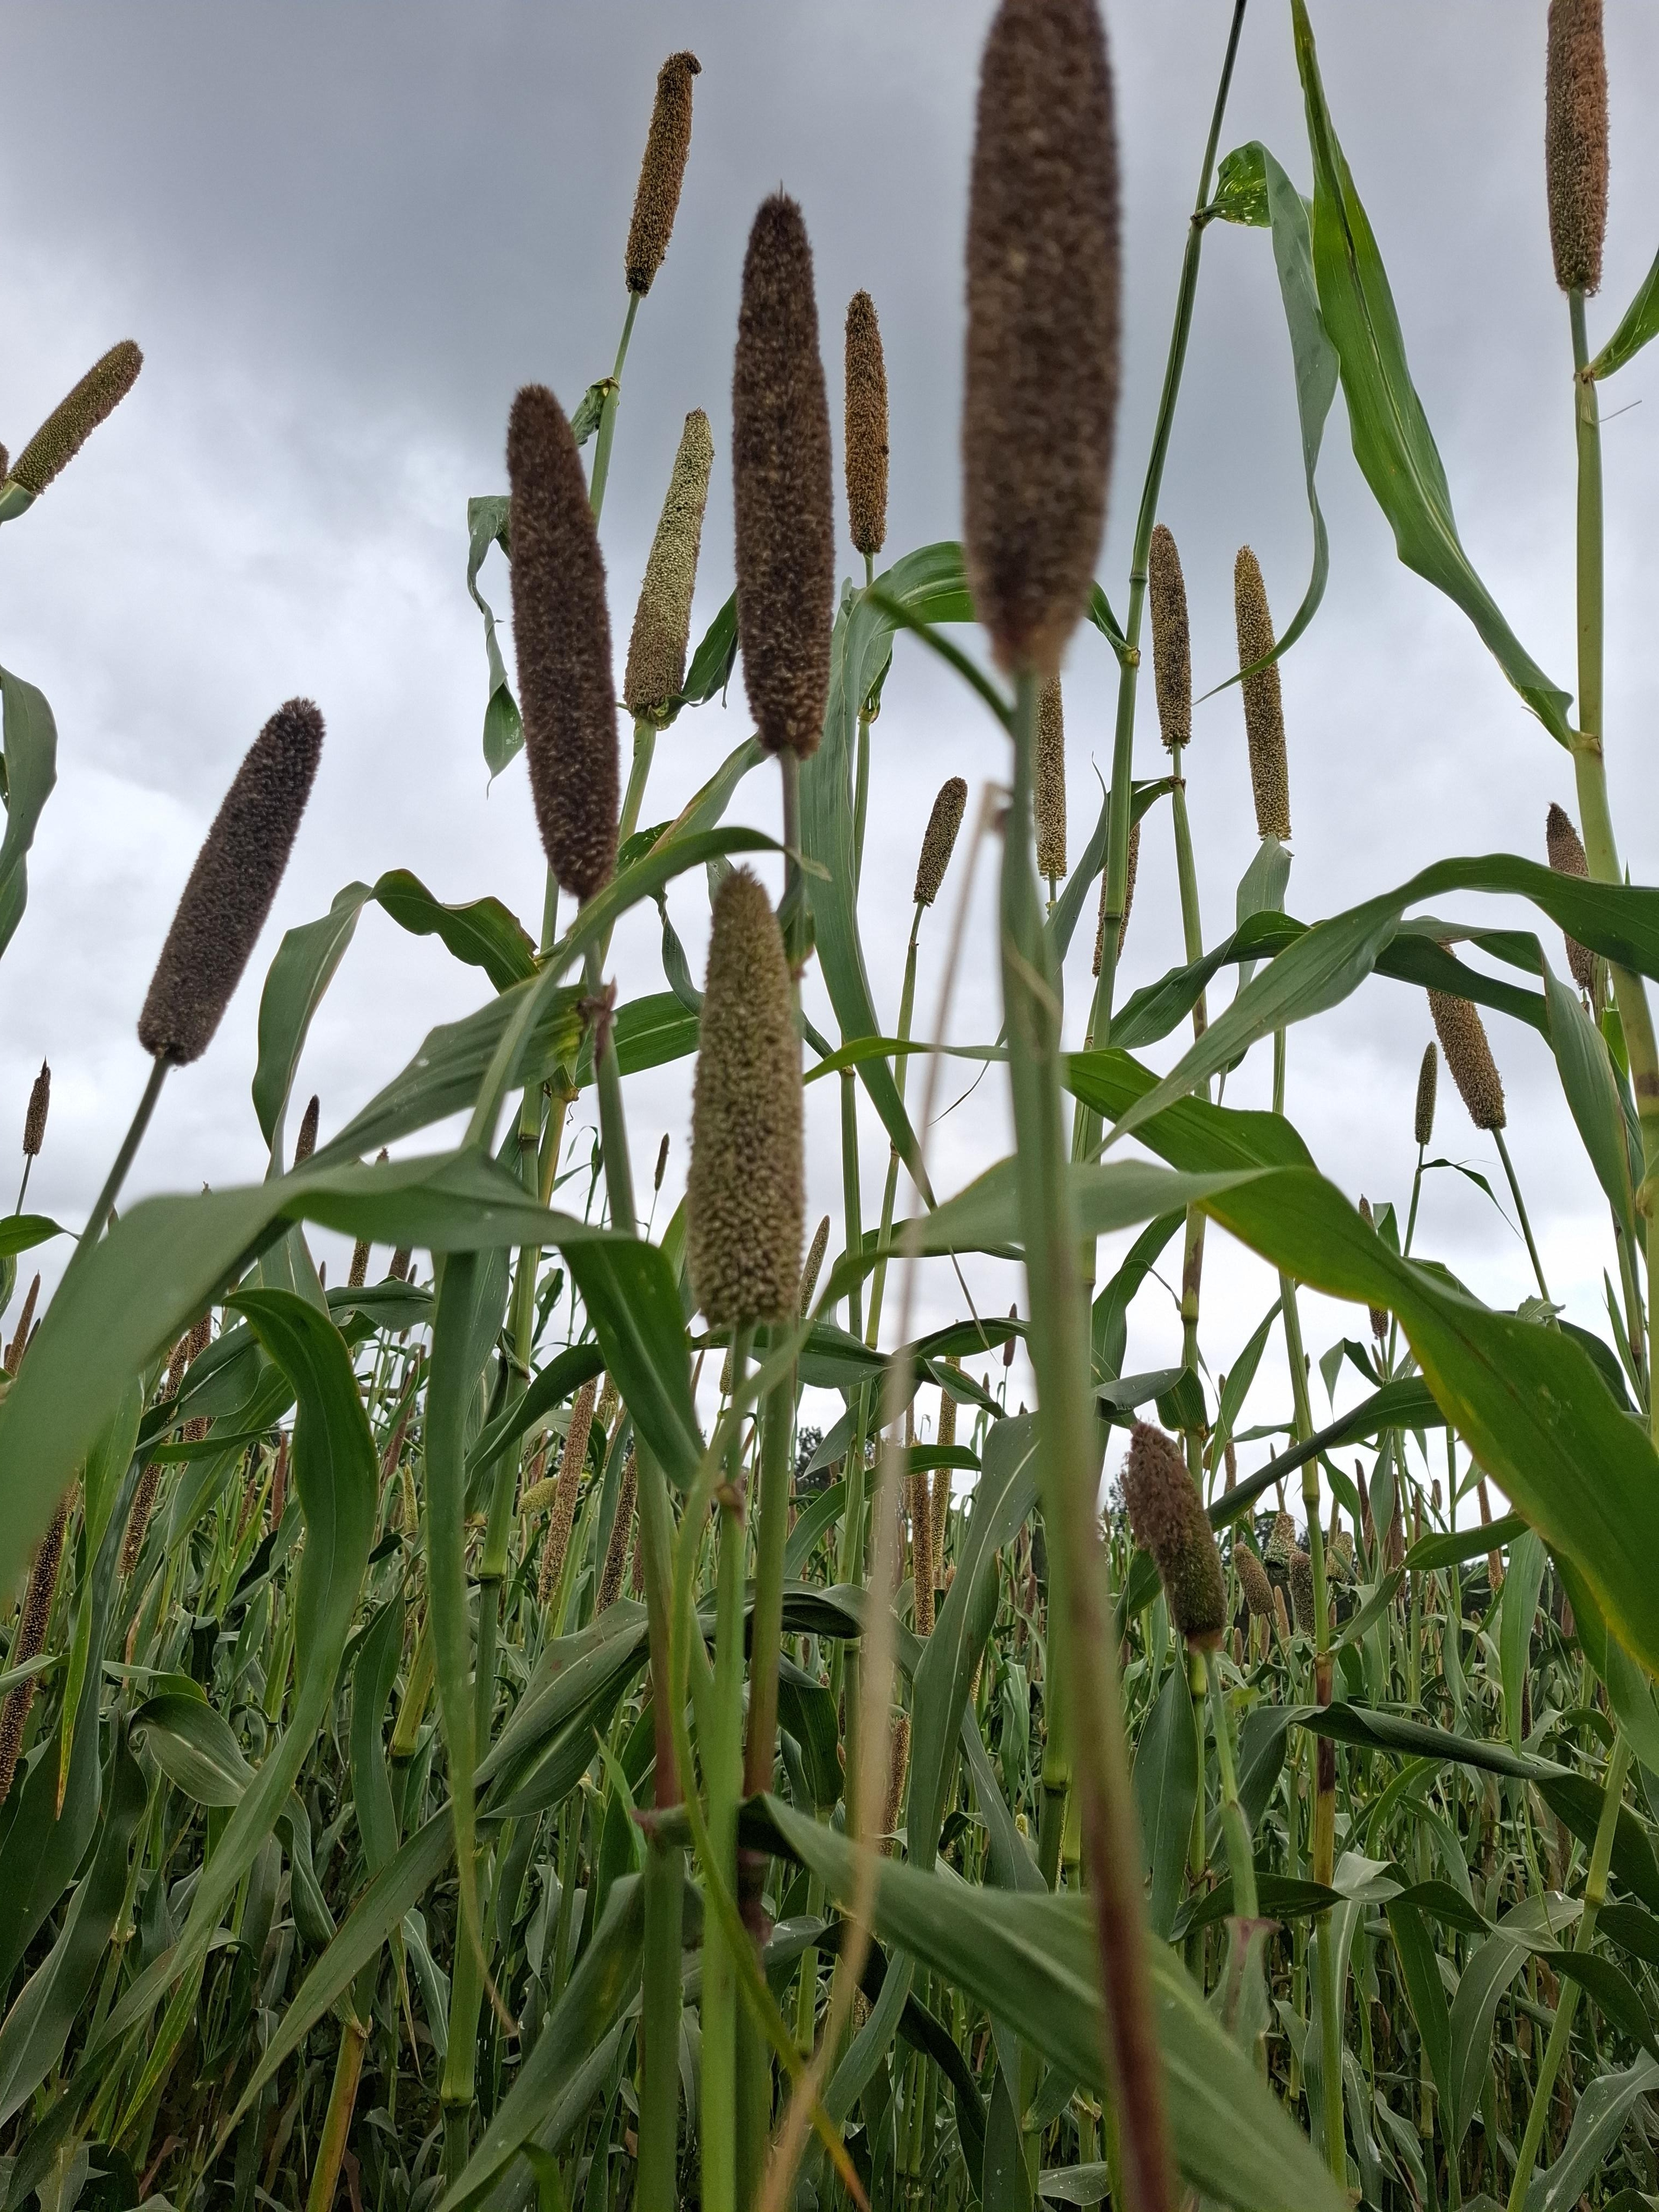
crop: pearl millet
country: Tanzania
